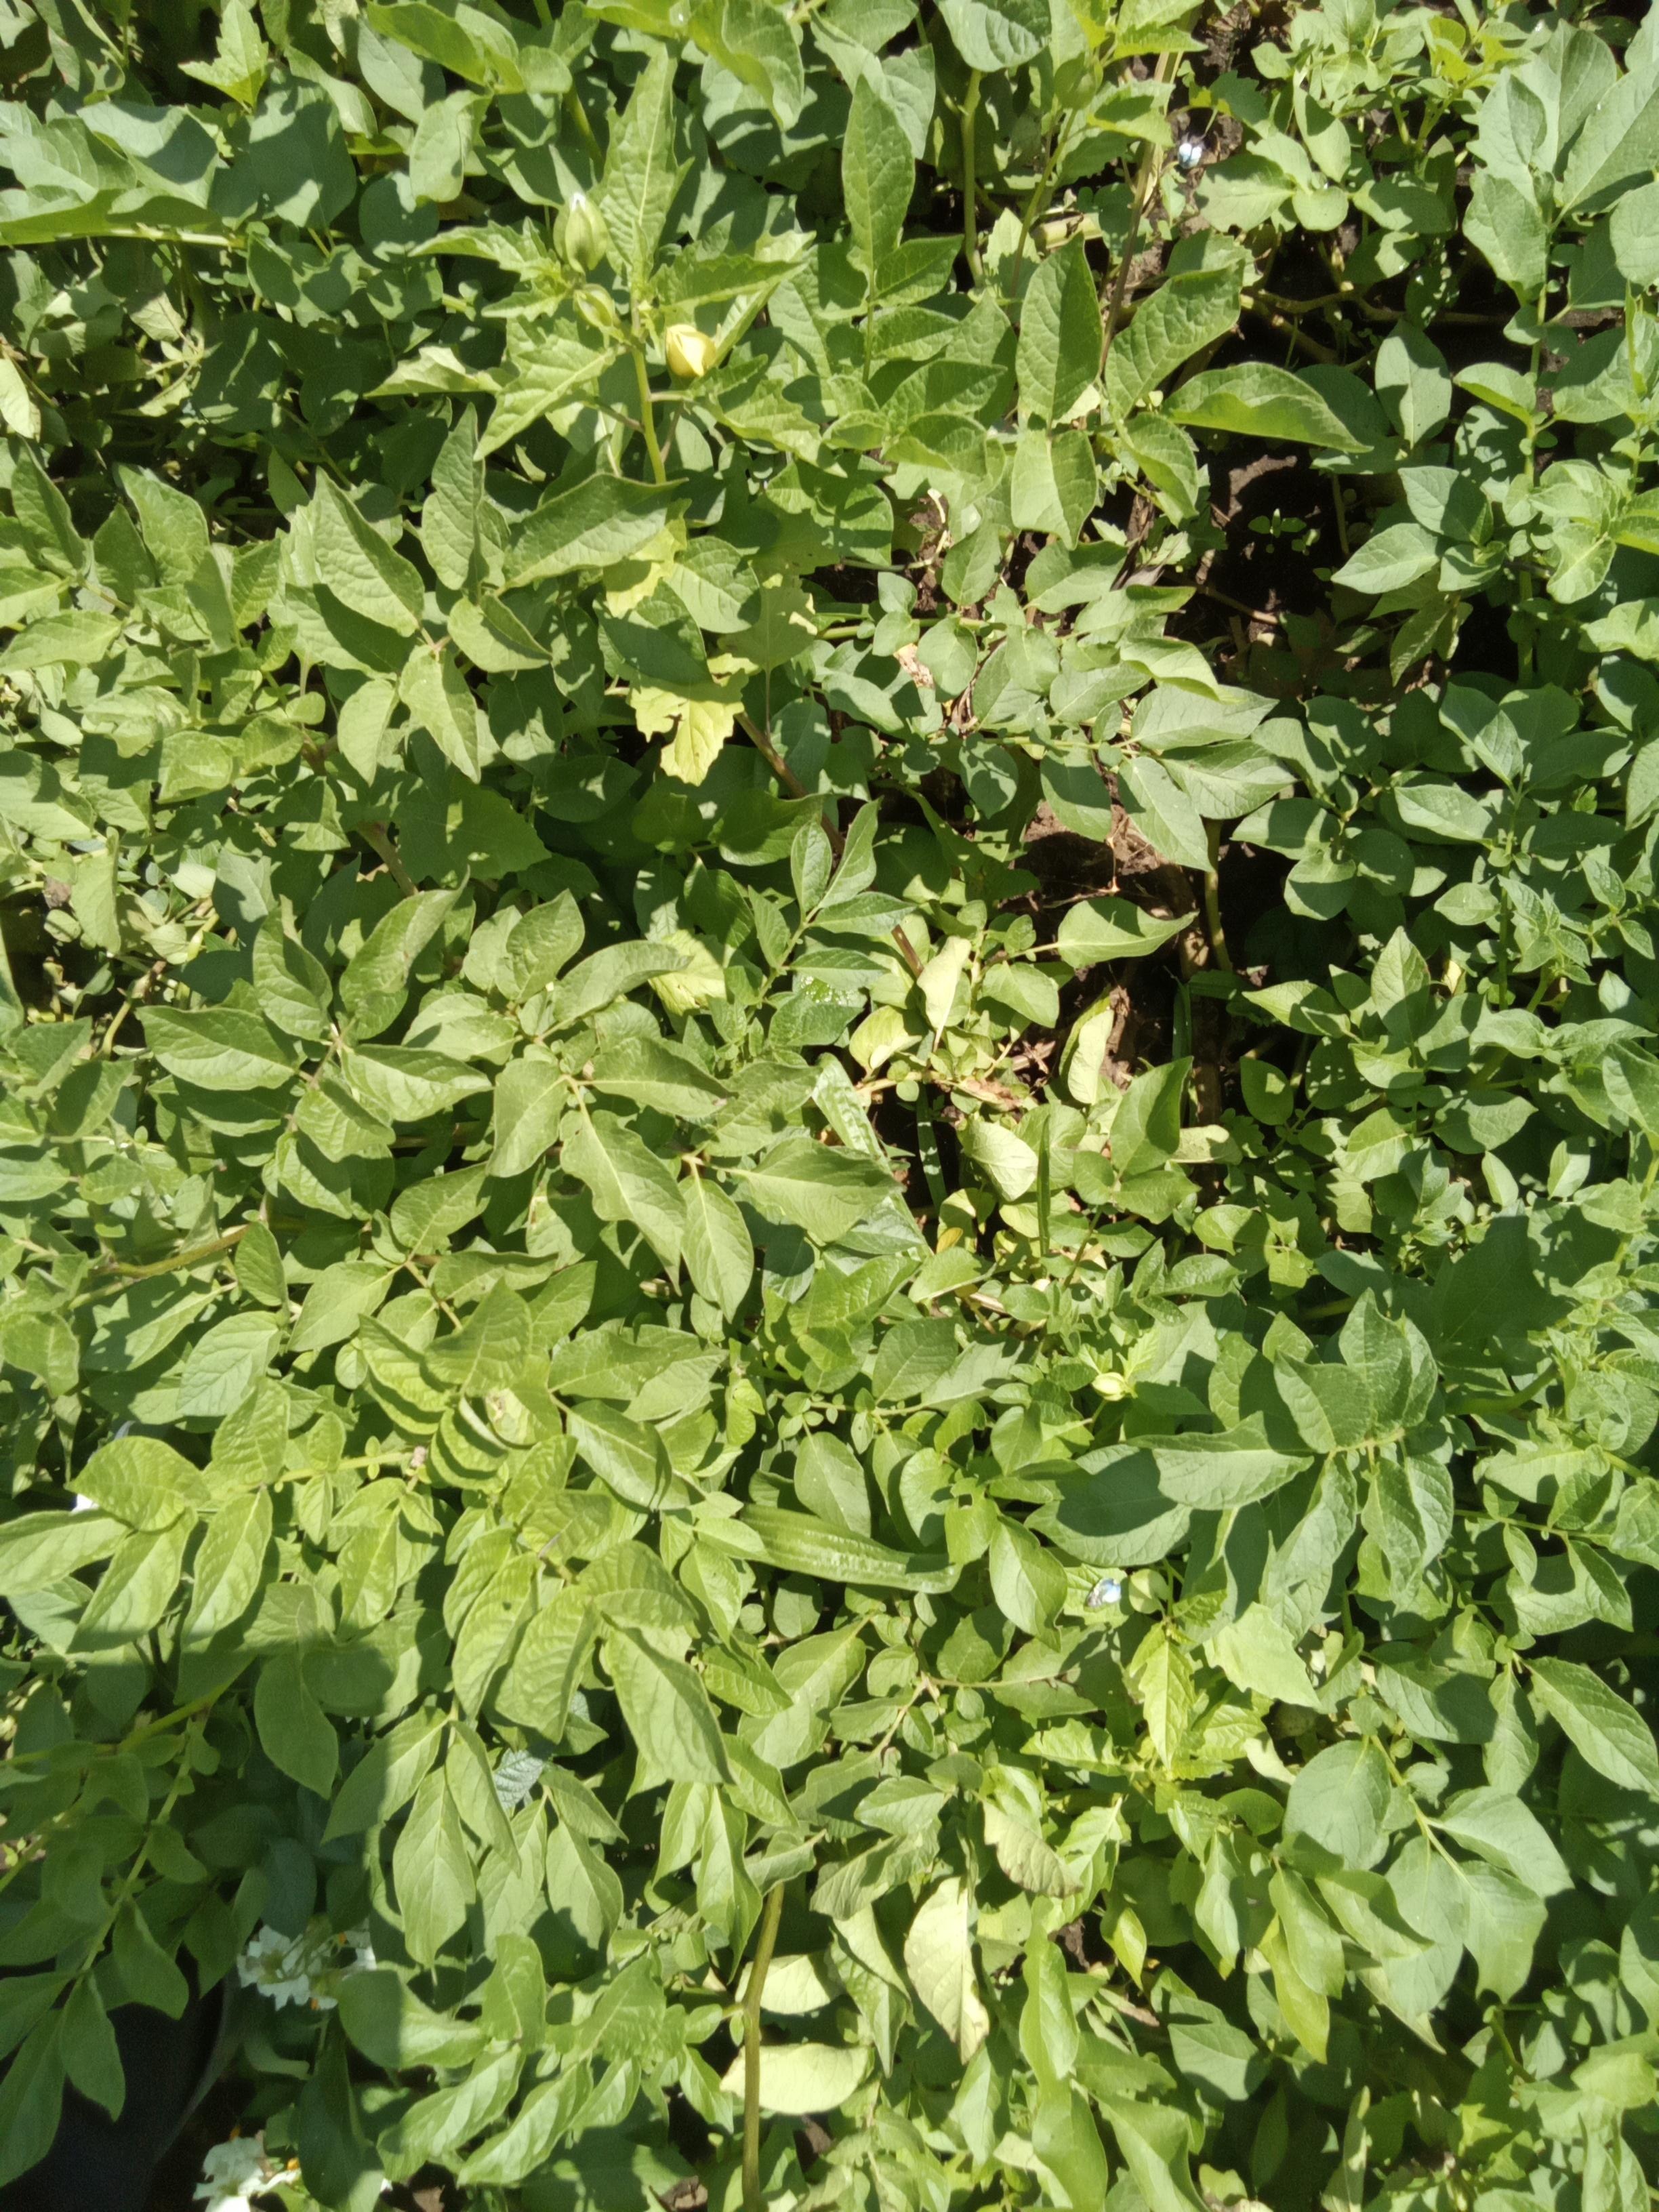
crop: potato
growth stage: flowering
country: Kenya
